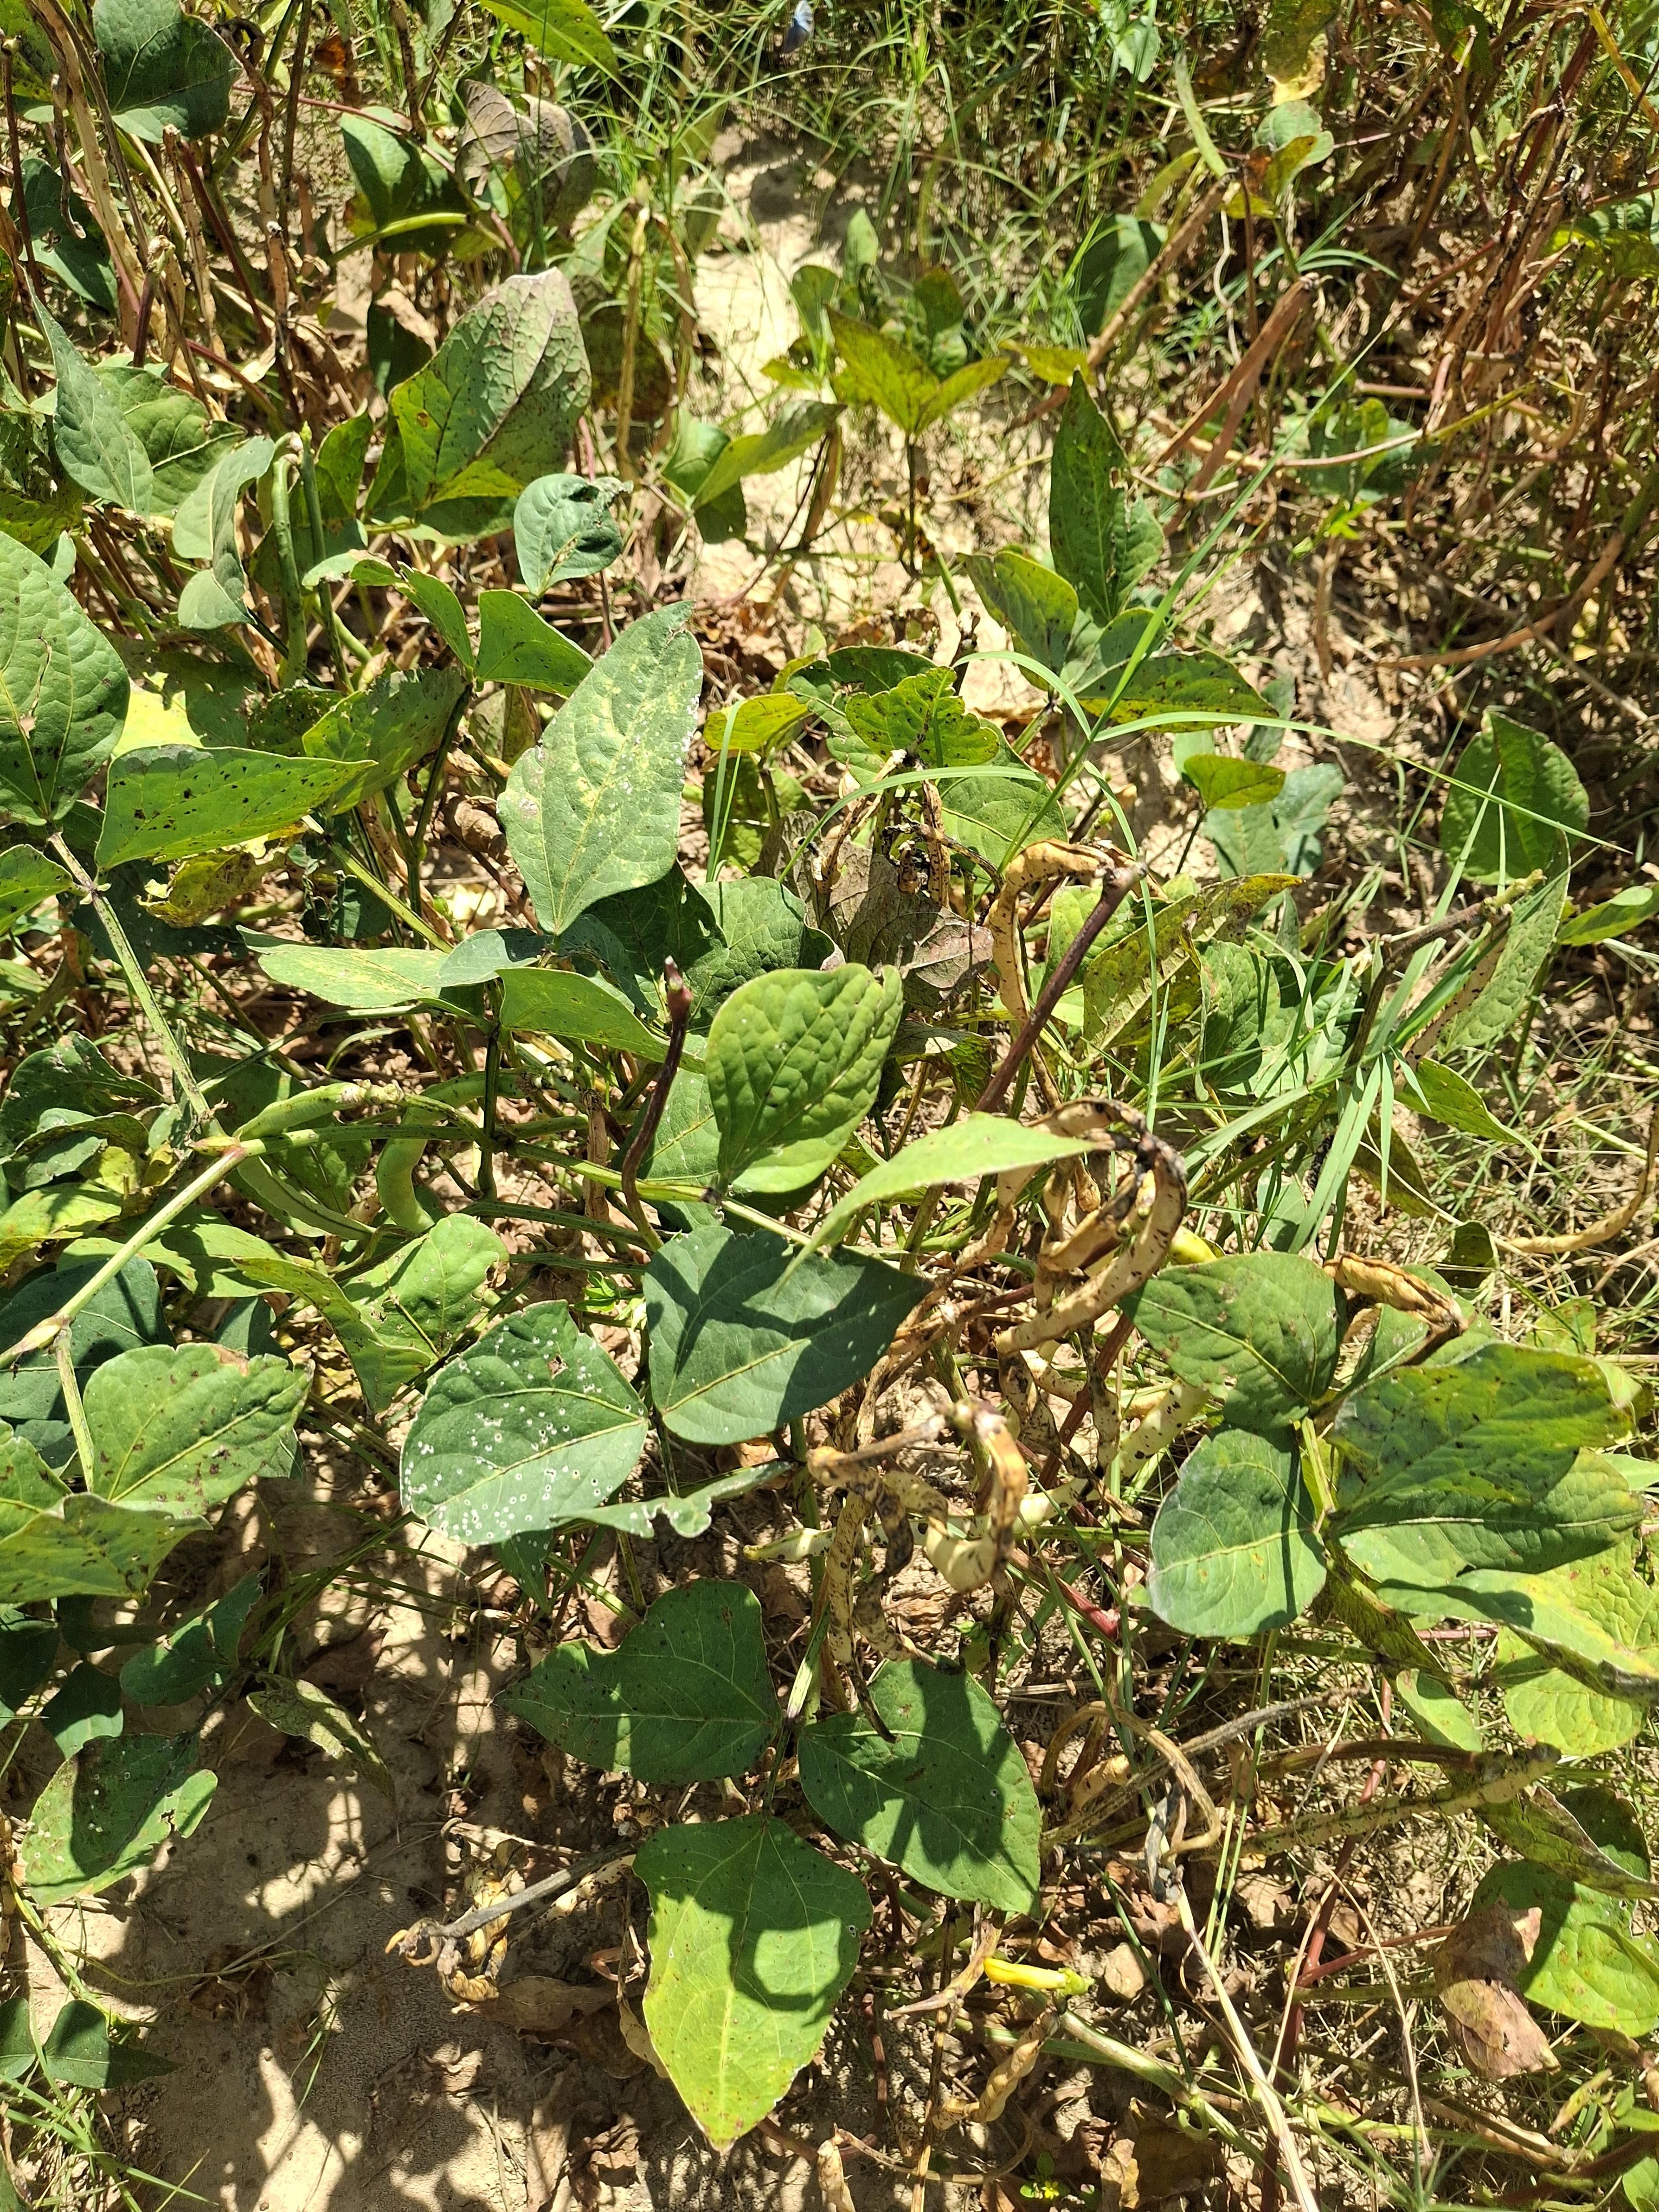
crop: cowpea
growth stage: maturity
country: Nigeria
